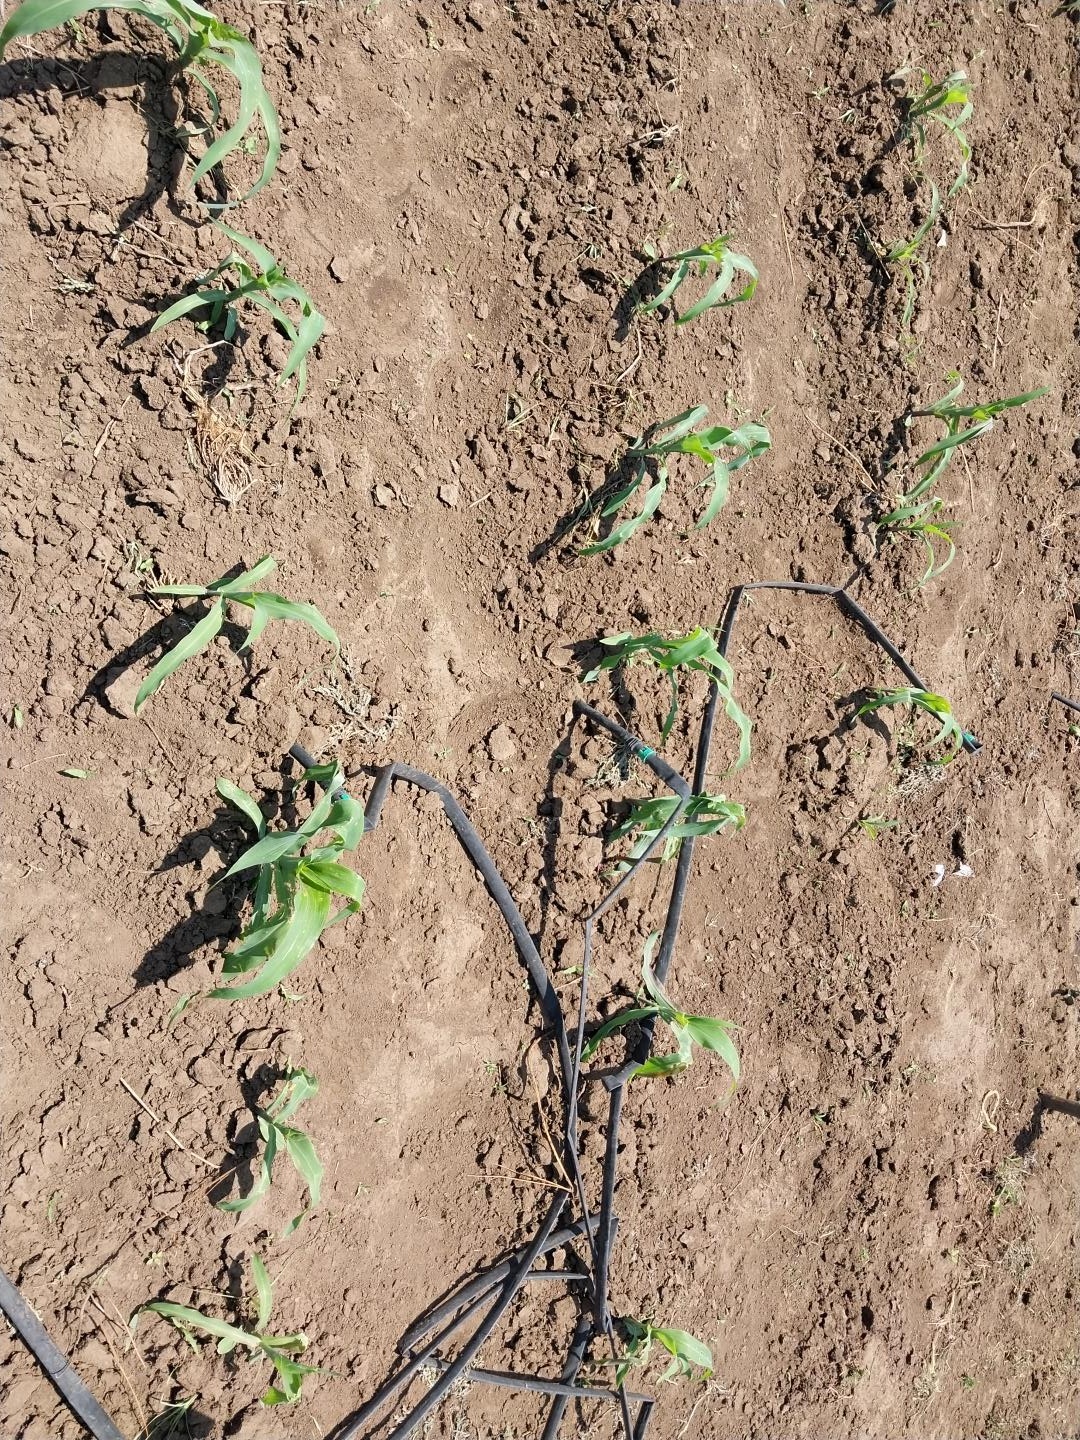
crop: maize
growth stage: vegetative
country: Tanzania
